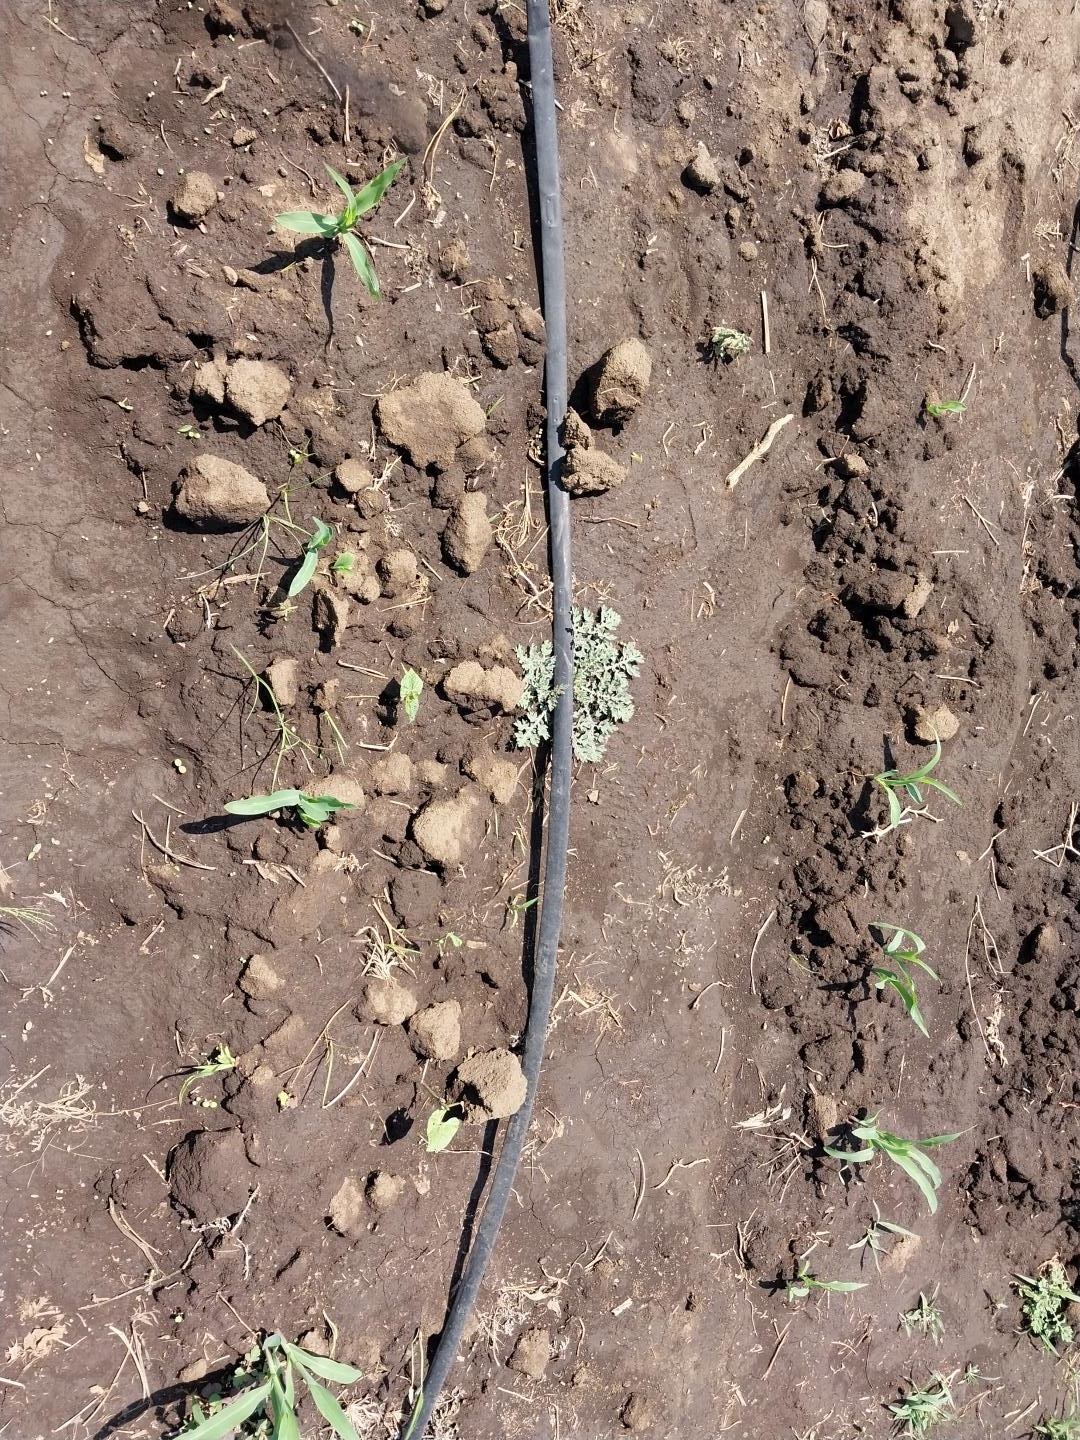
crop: maize
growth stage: emergence
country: Tanzania
